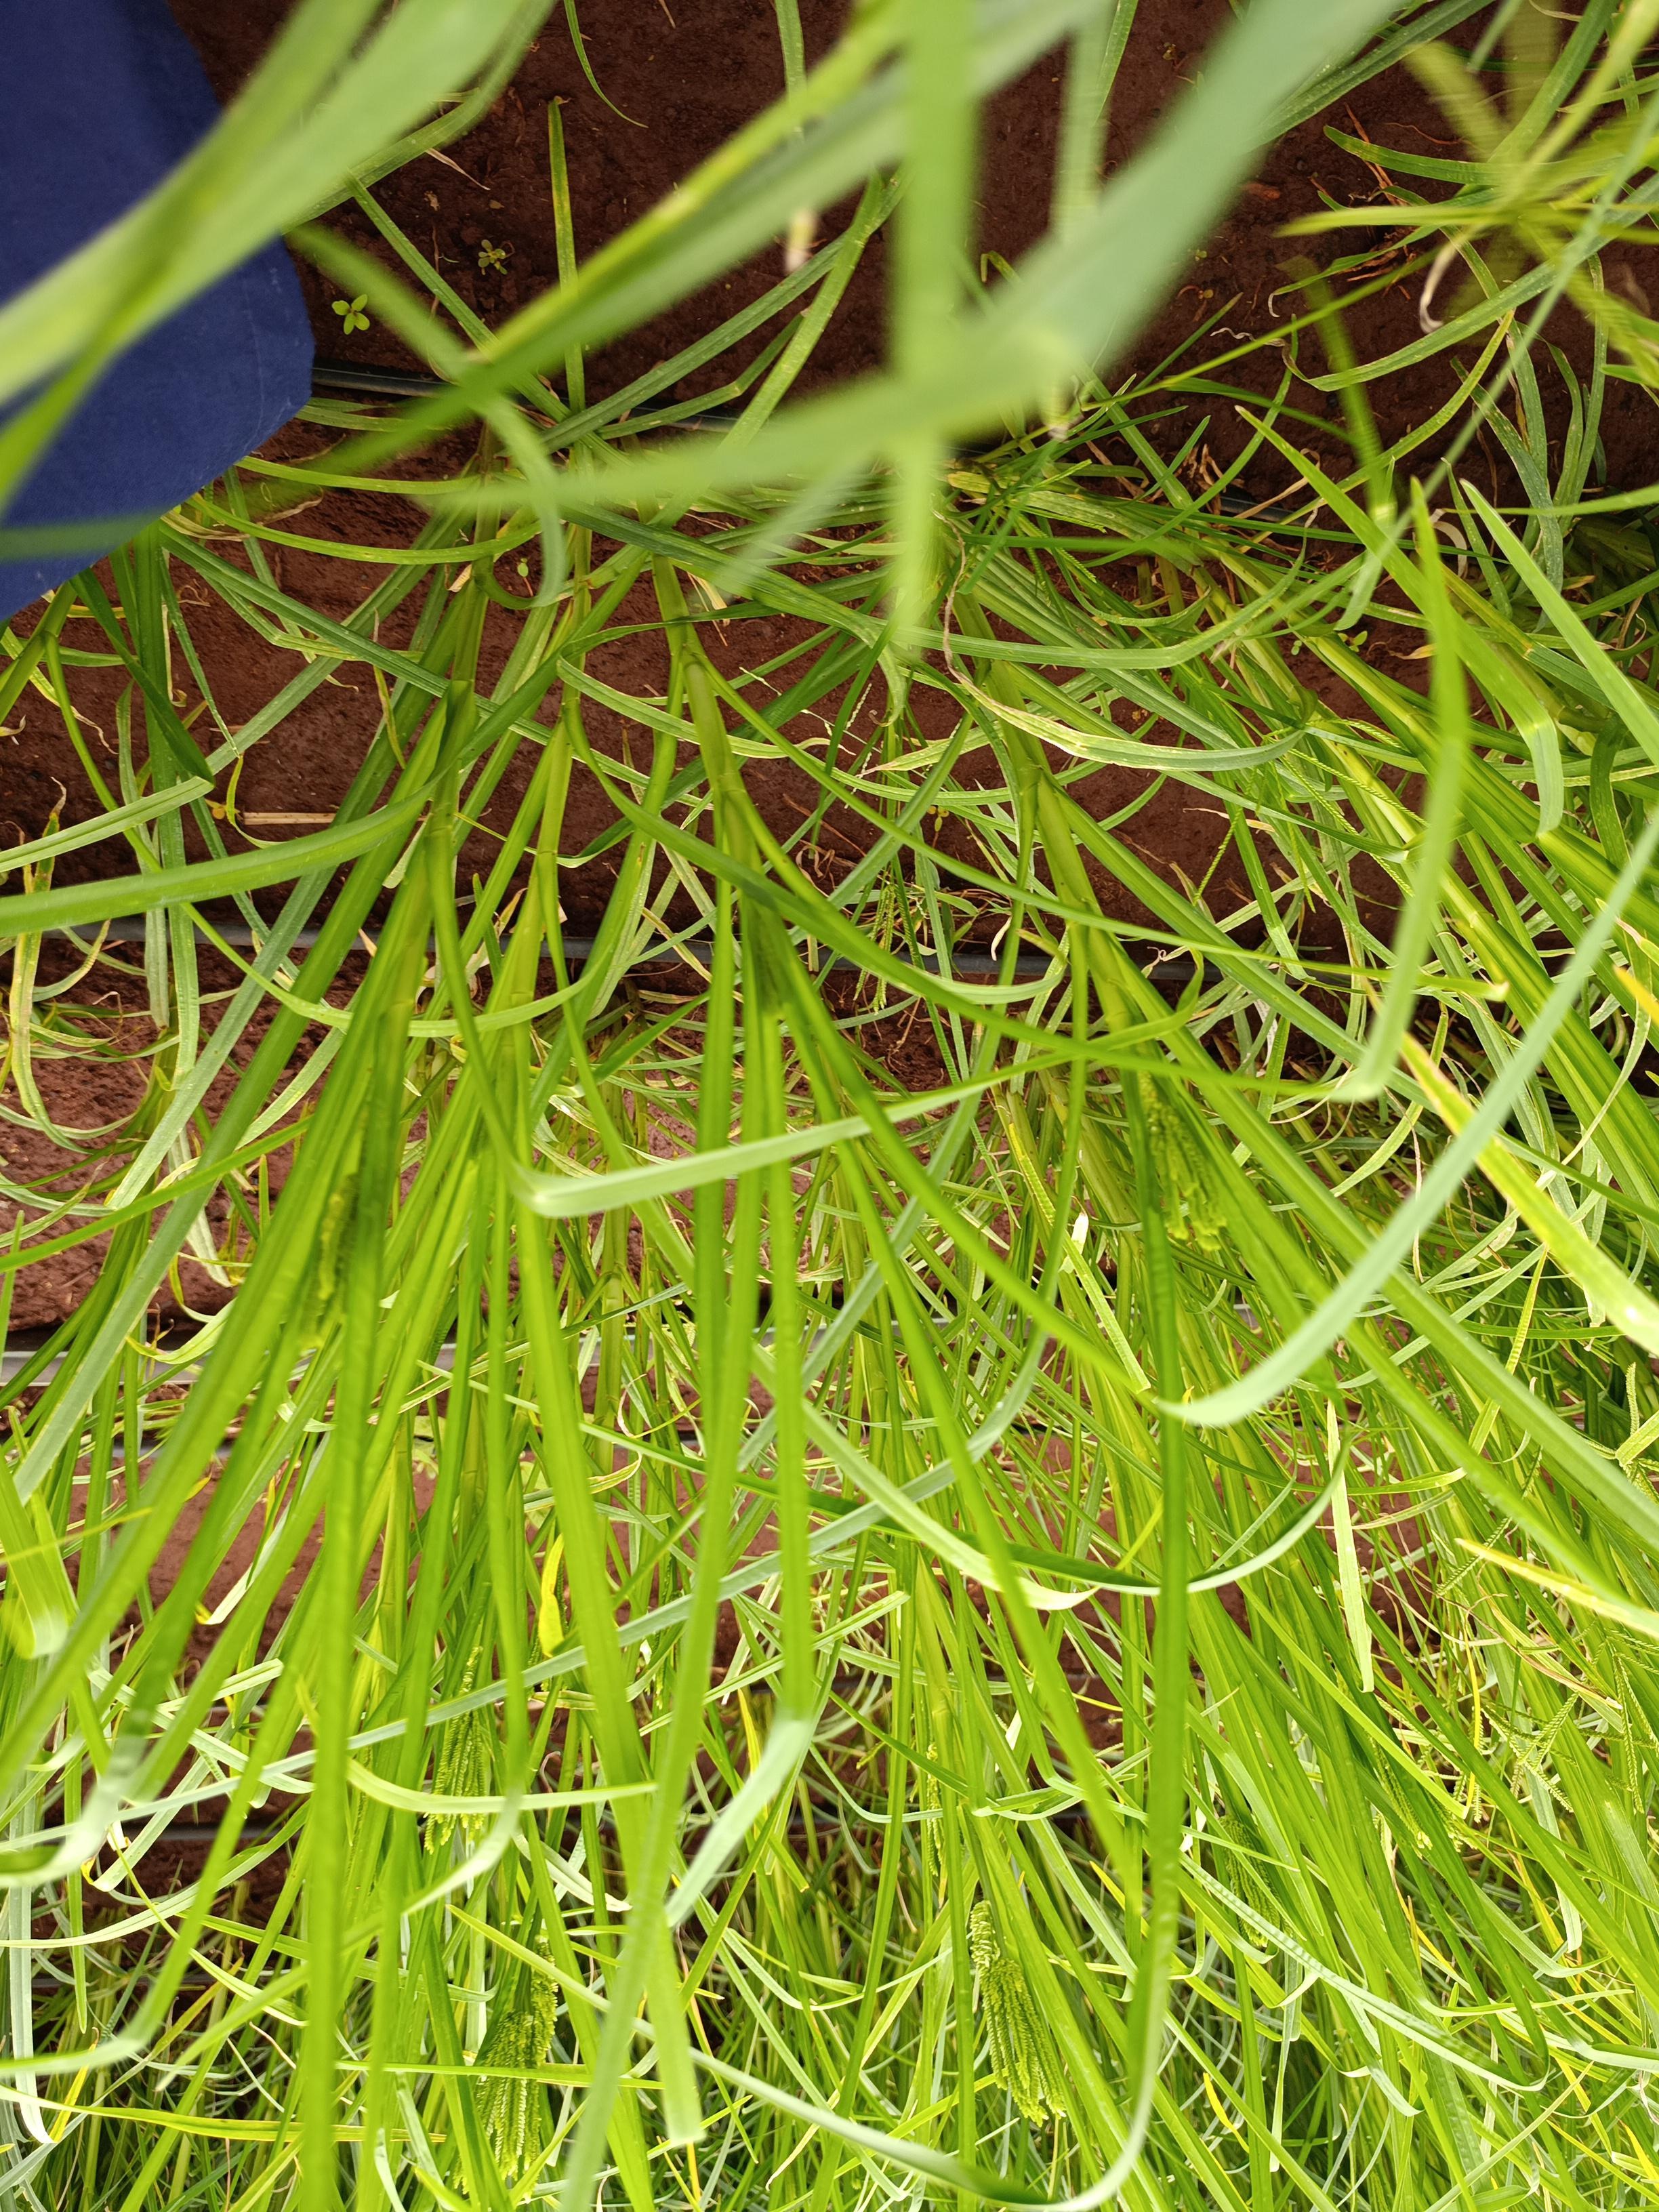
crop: finger millet
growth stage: heading tuber
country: Kenya
